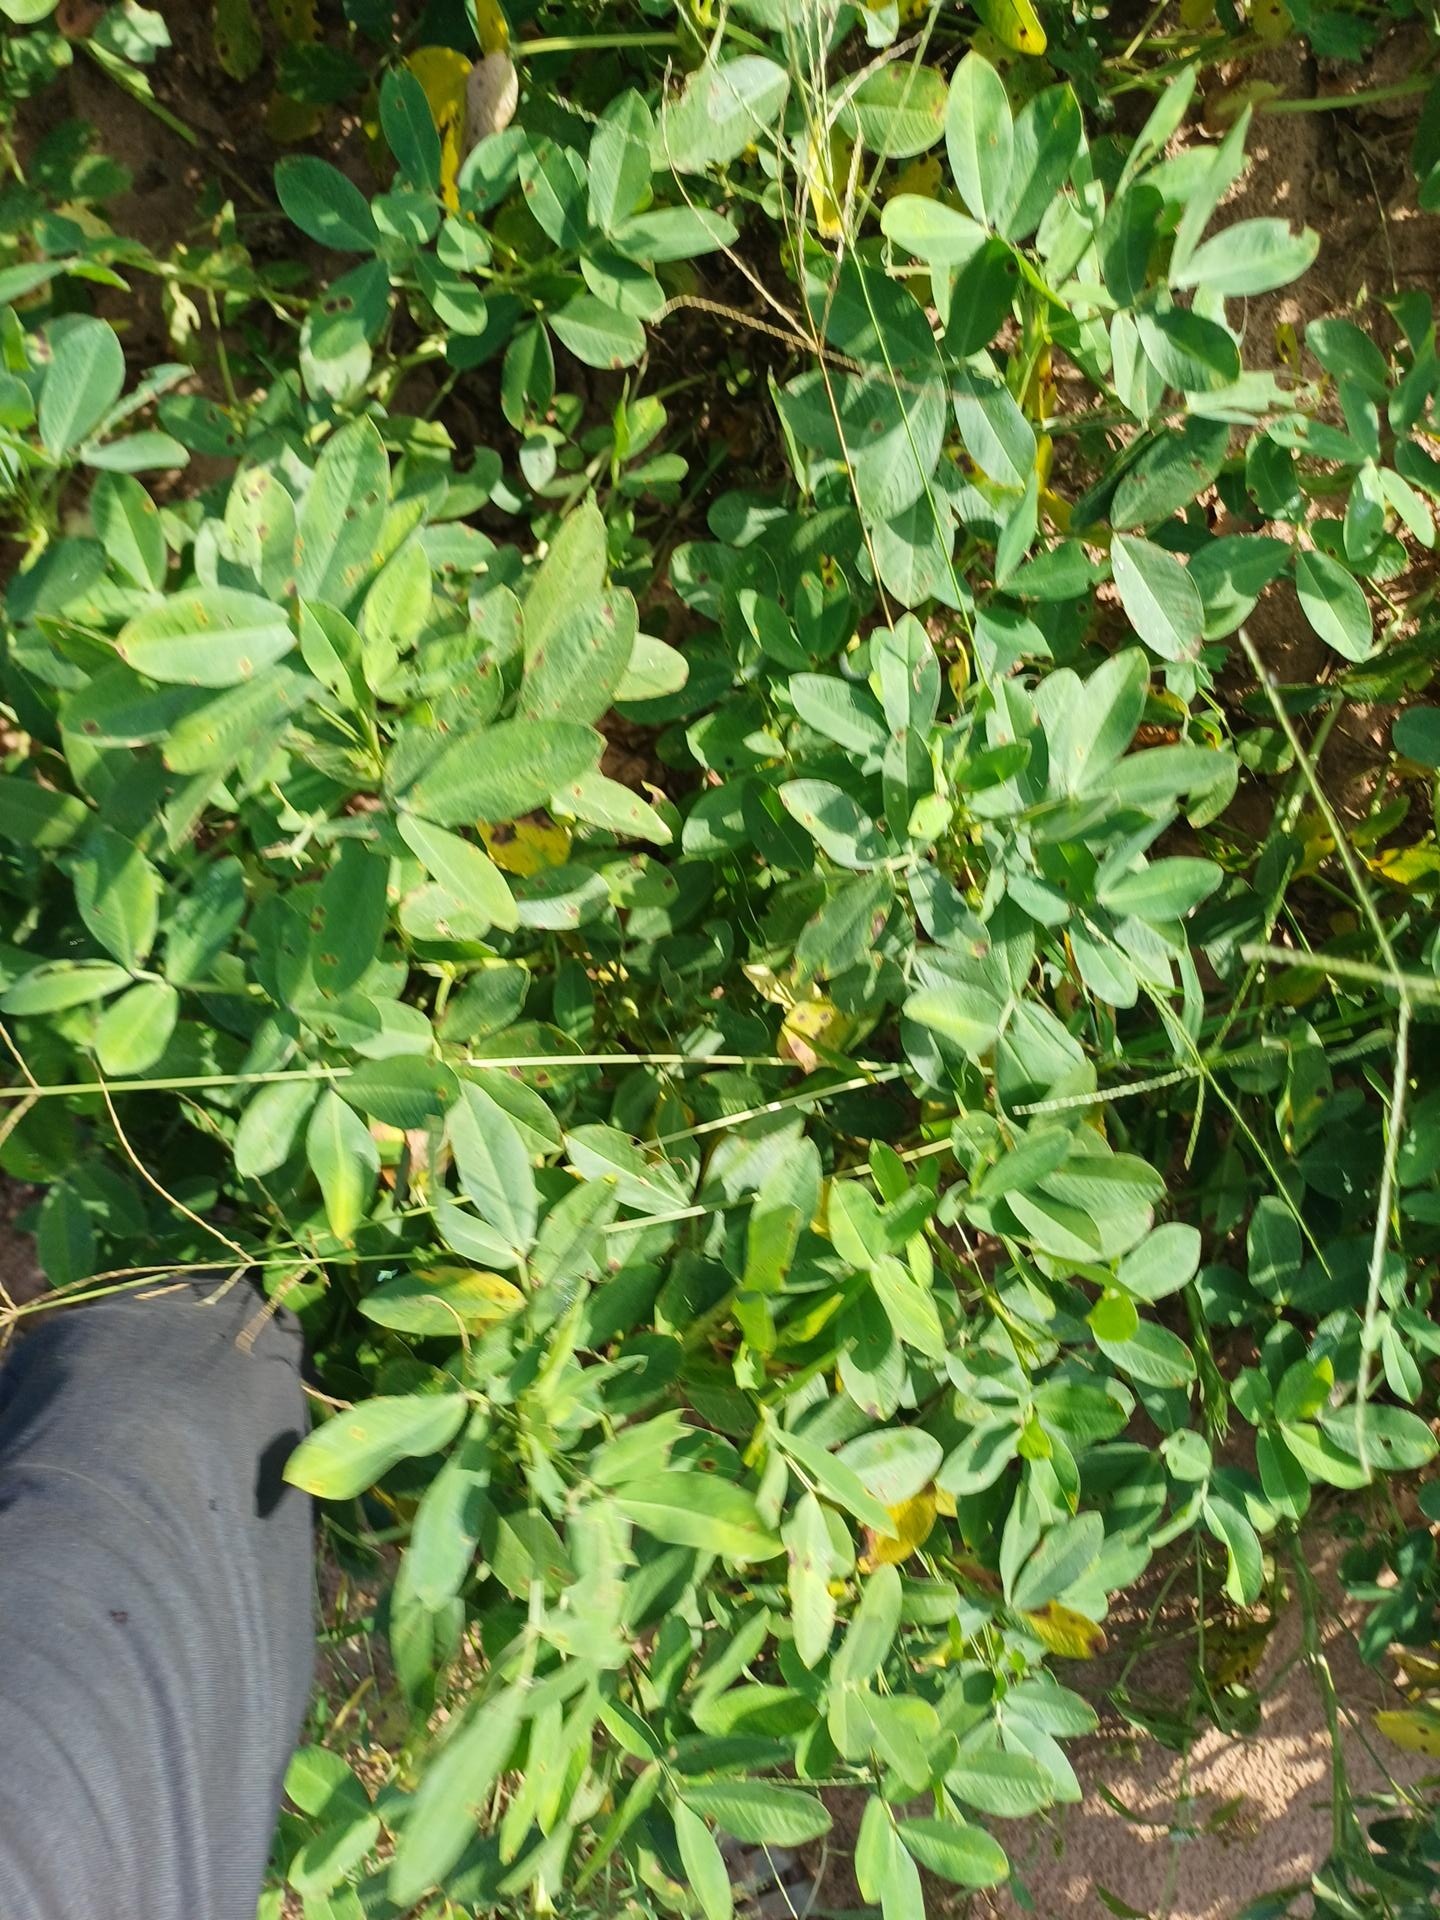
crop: groundnut
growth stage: flowering
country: Senegal
